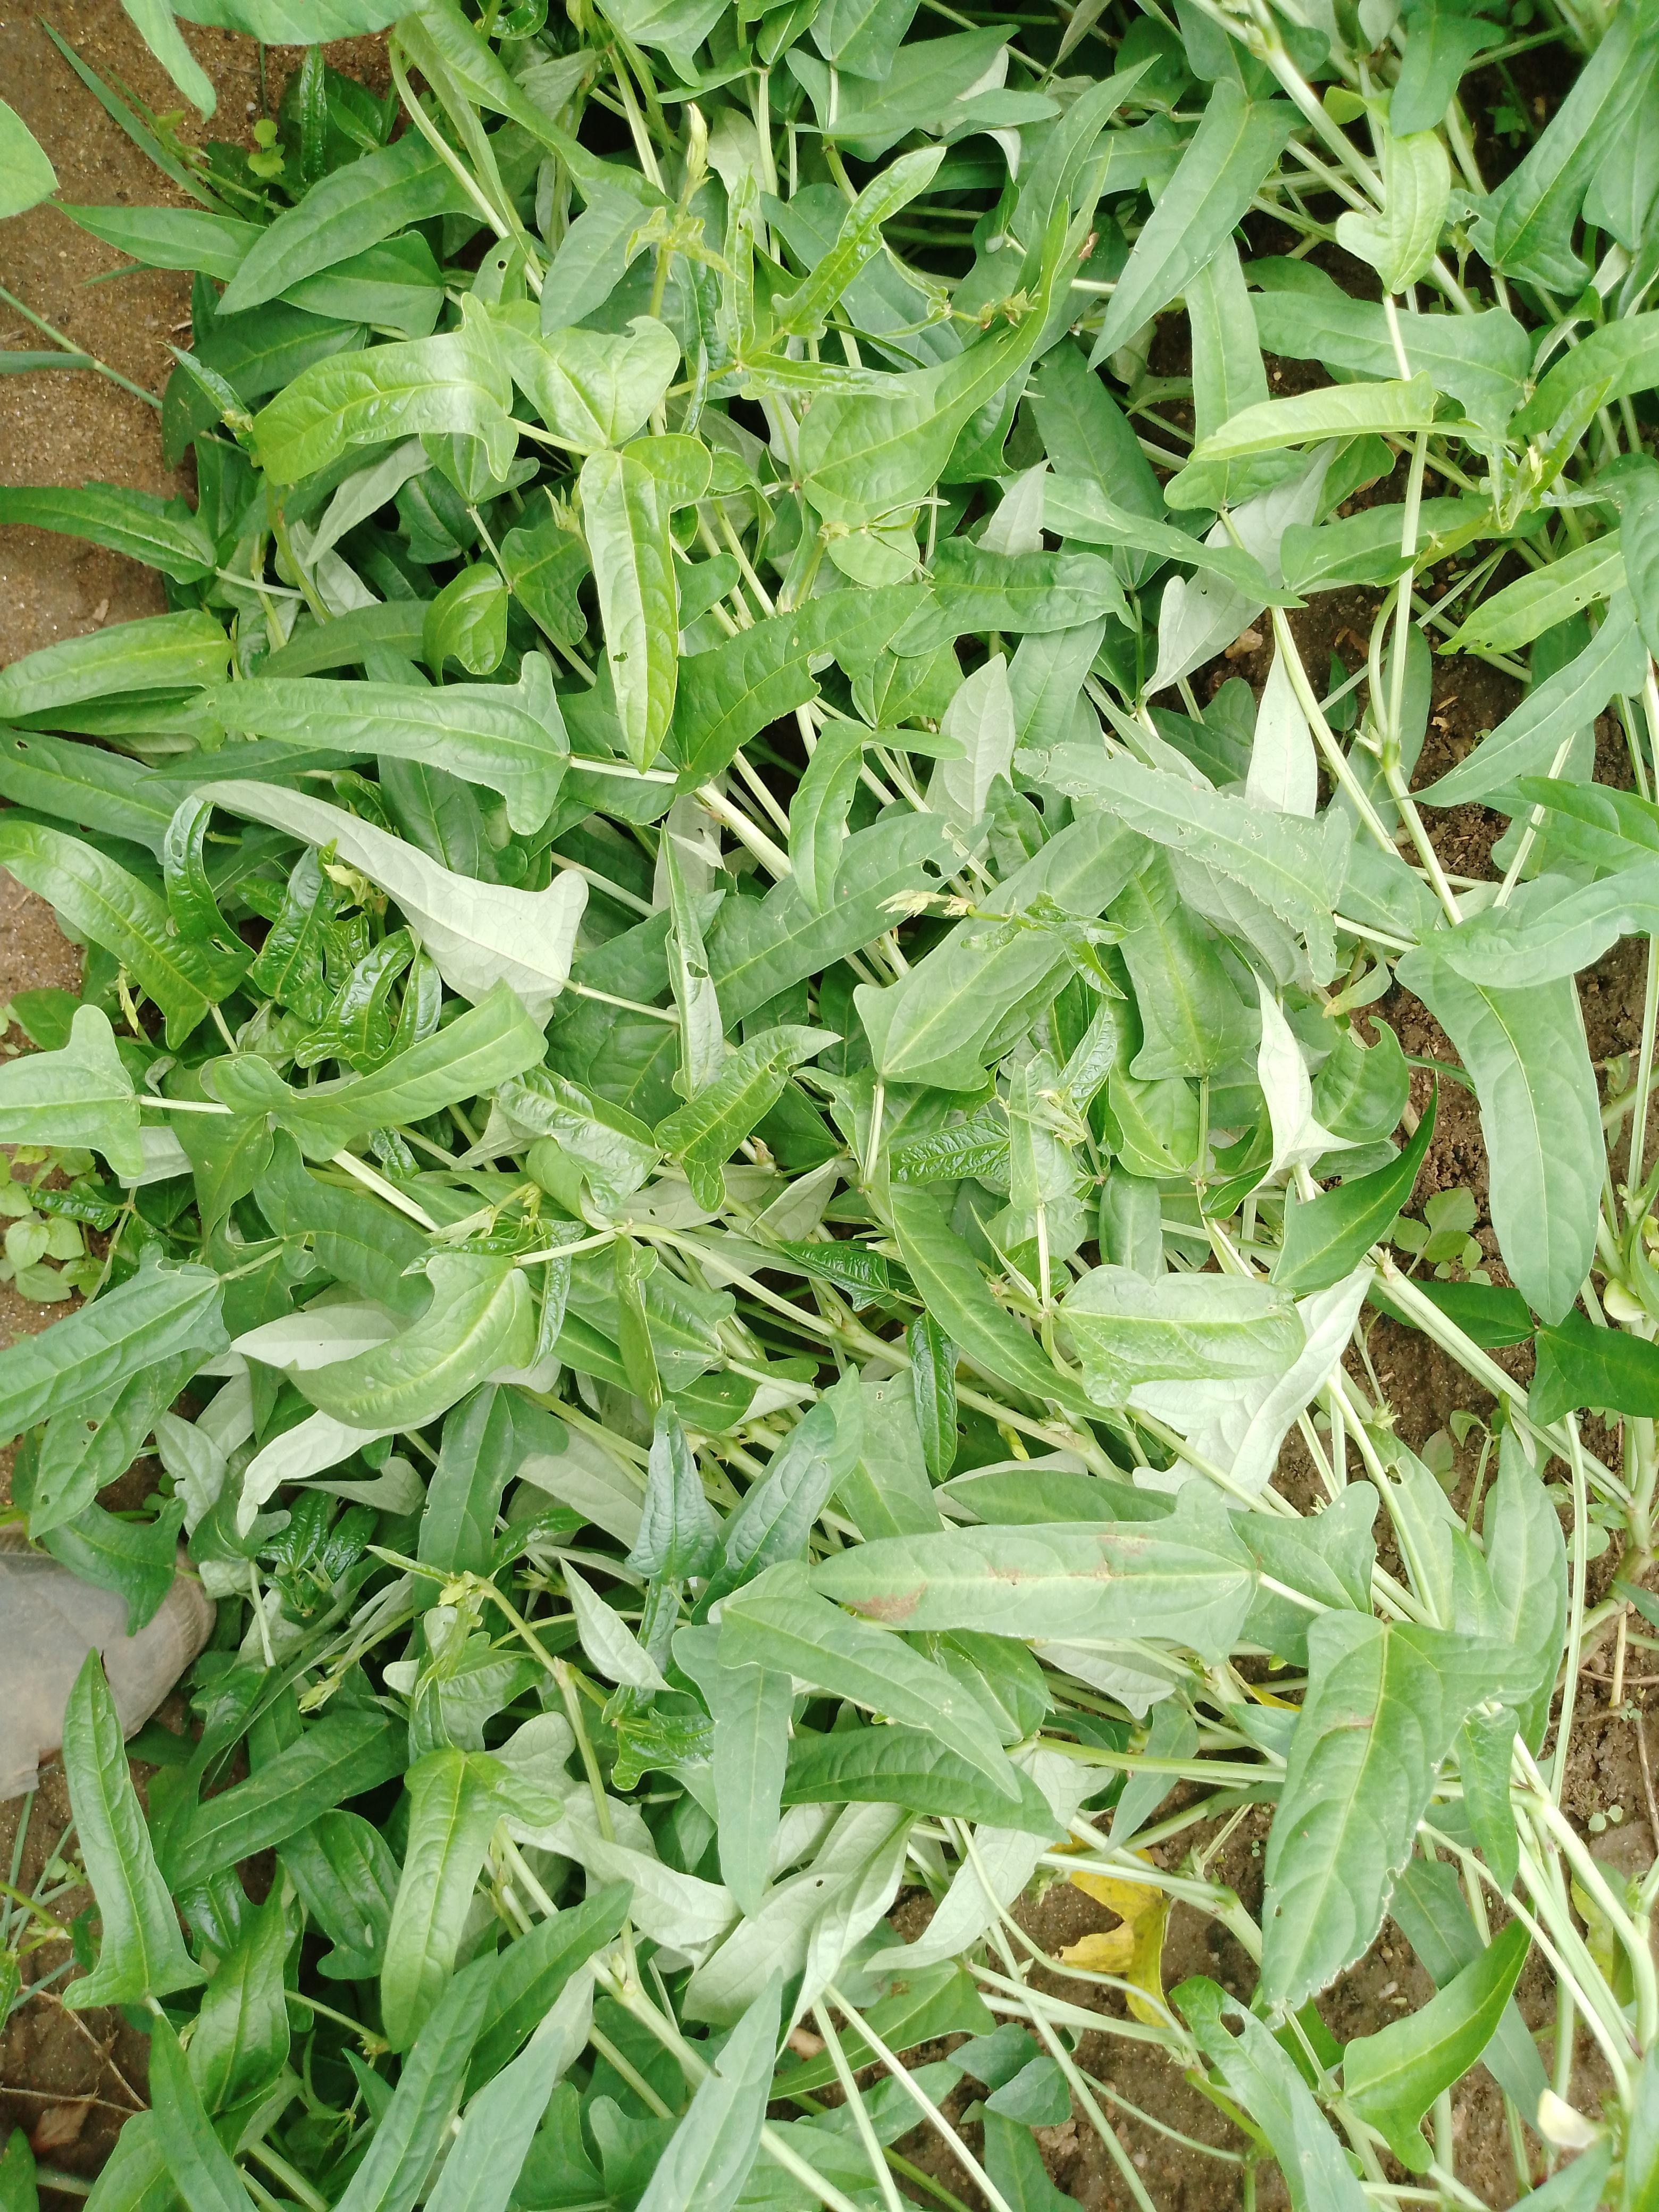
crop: cowpea
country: Malawi
